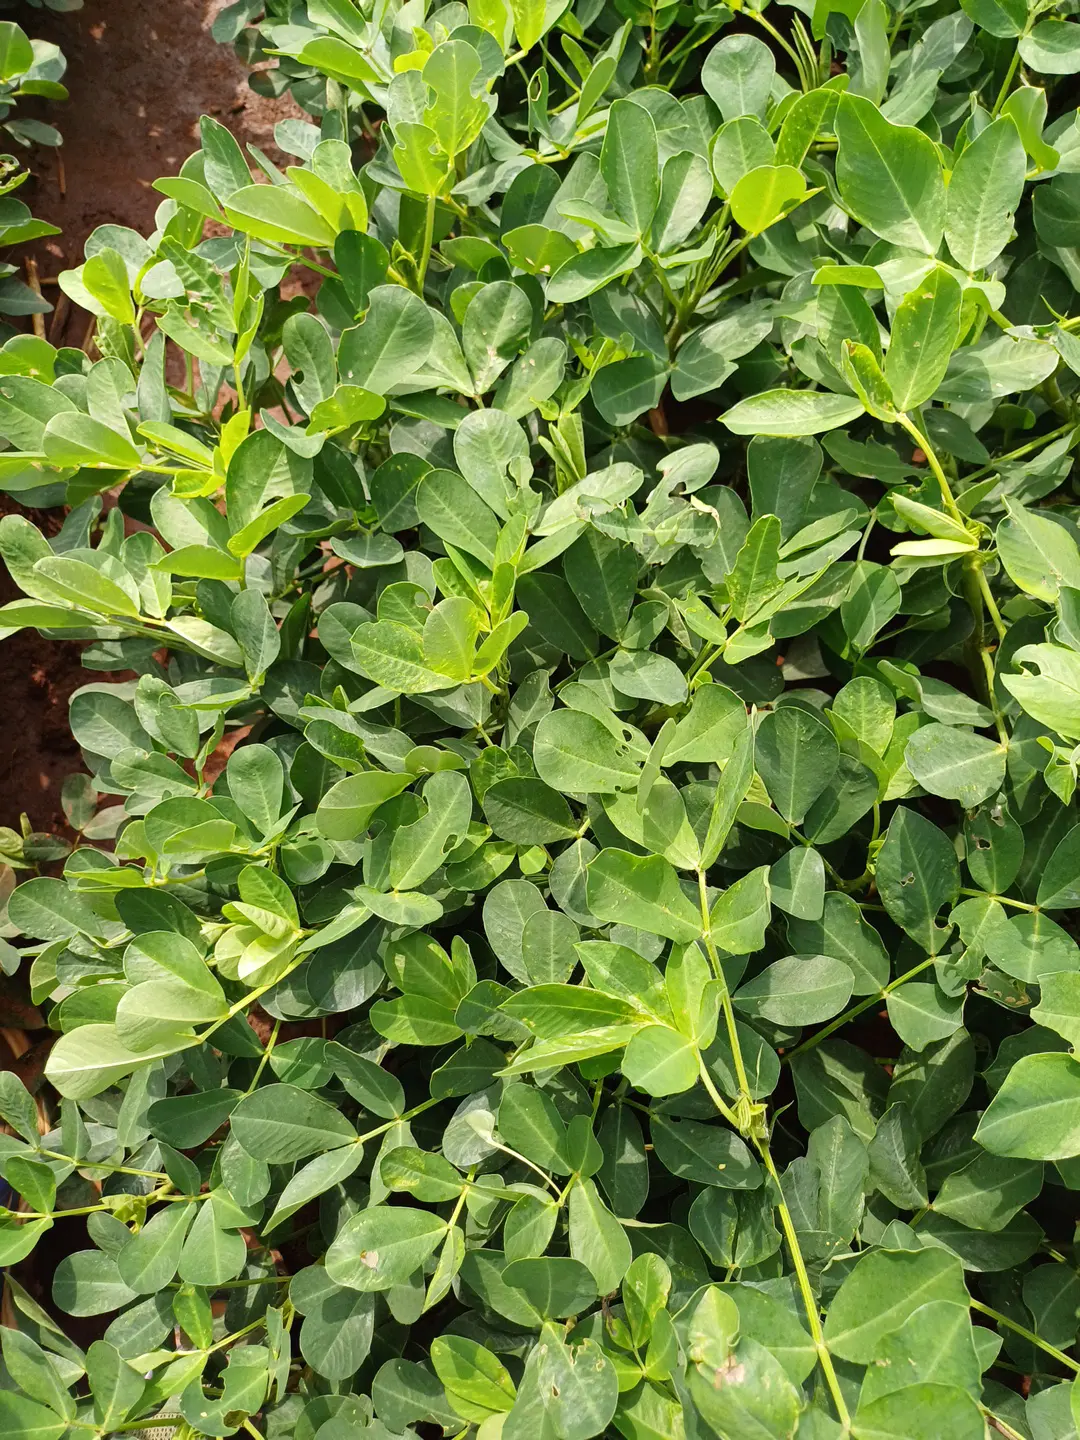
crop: groundnut
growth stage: flowering
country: Kenya
